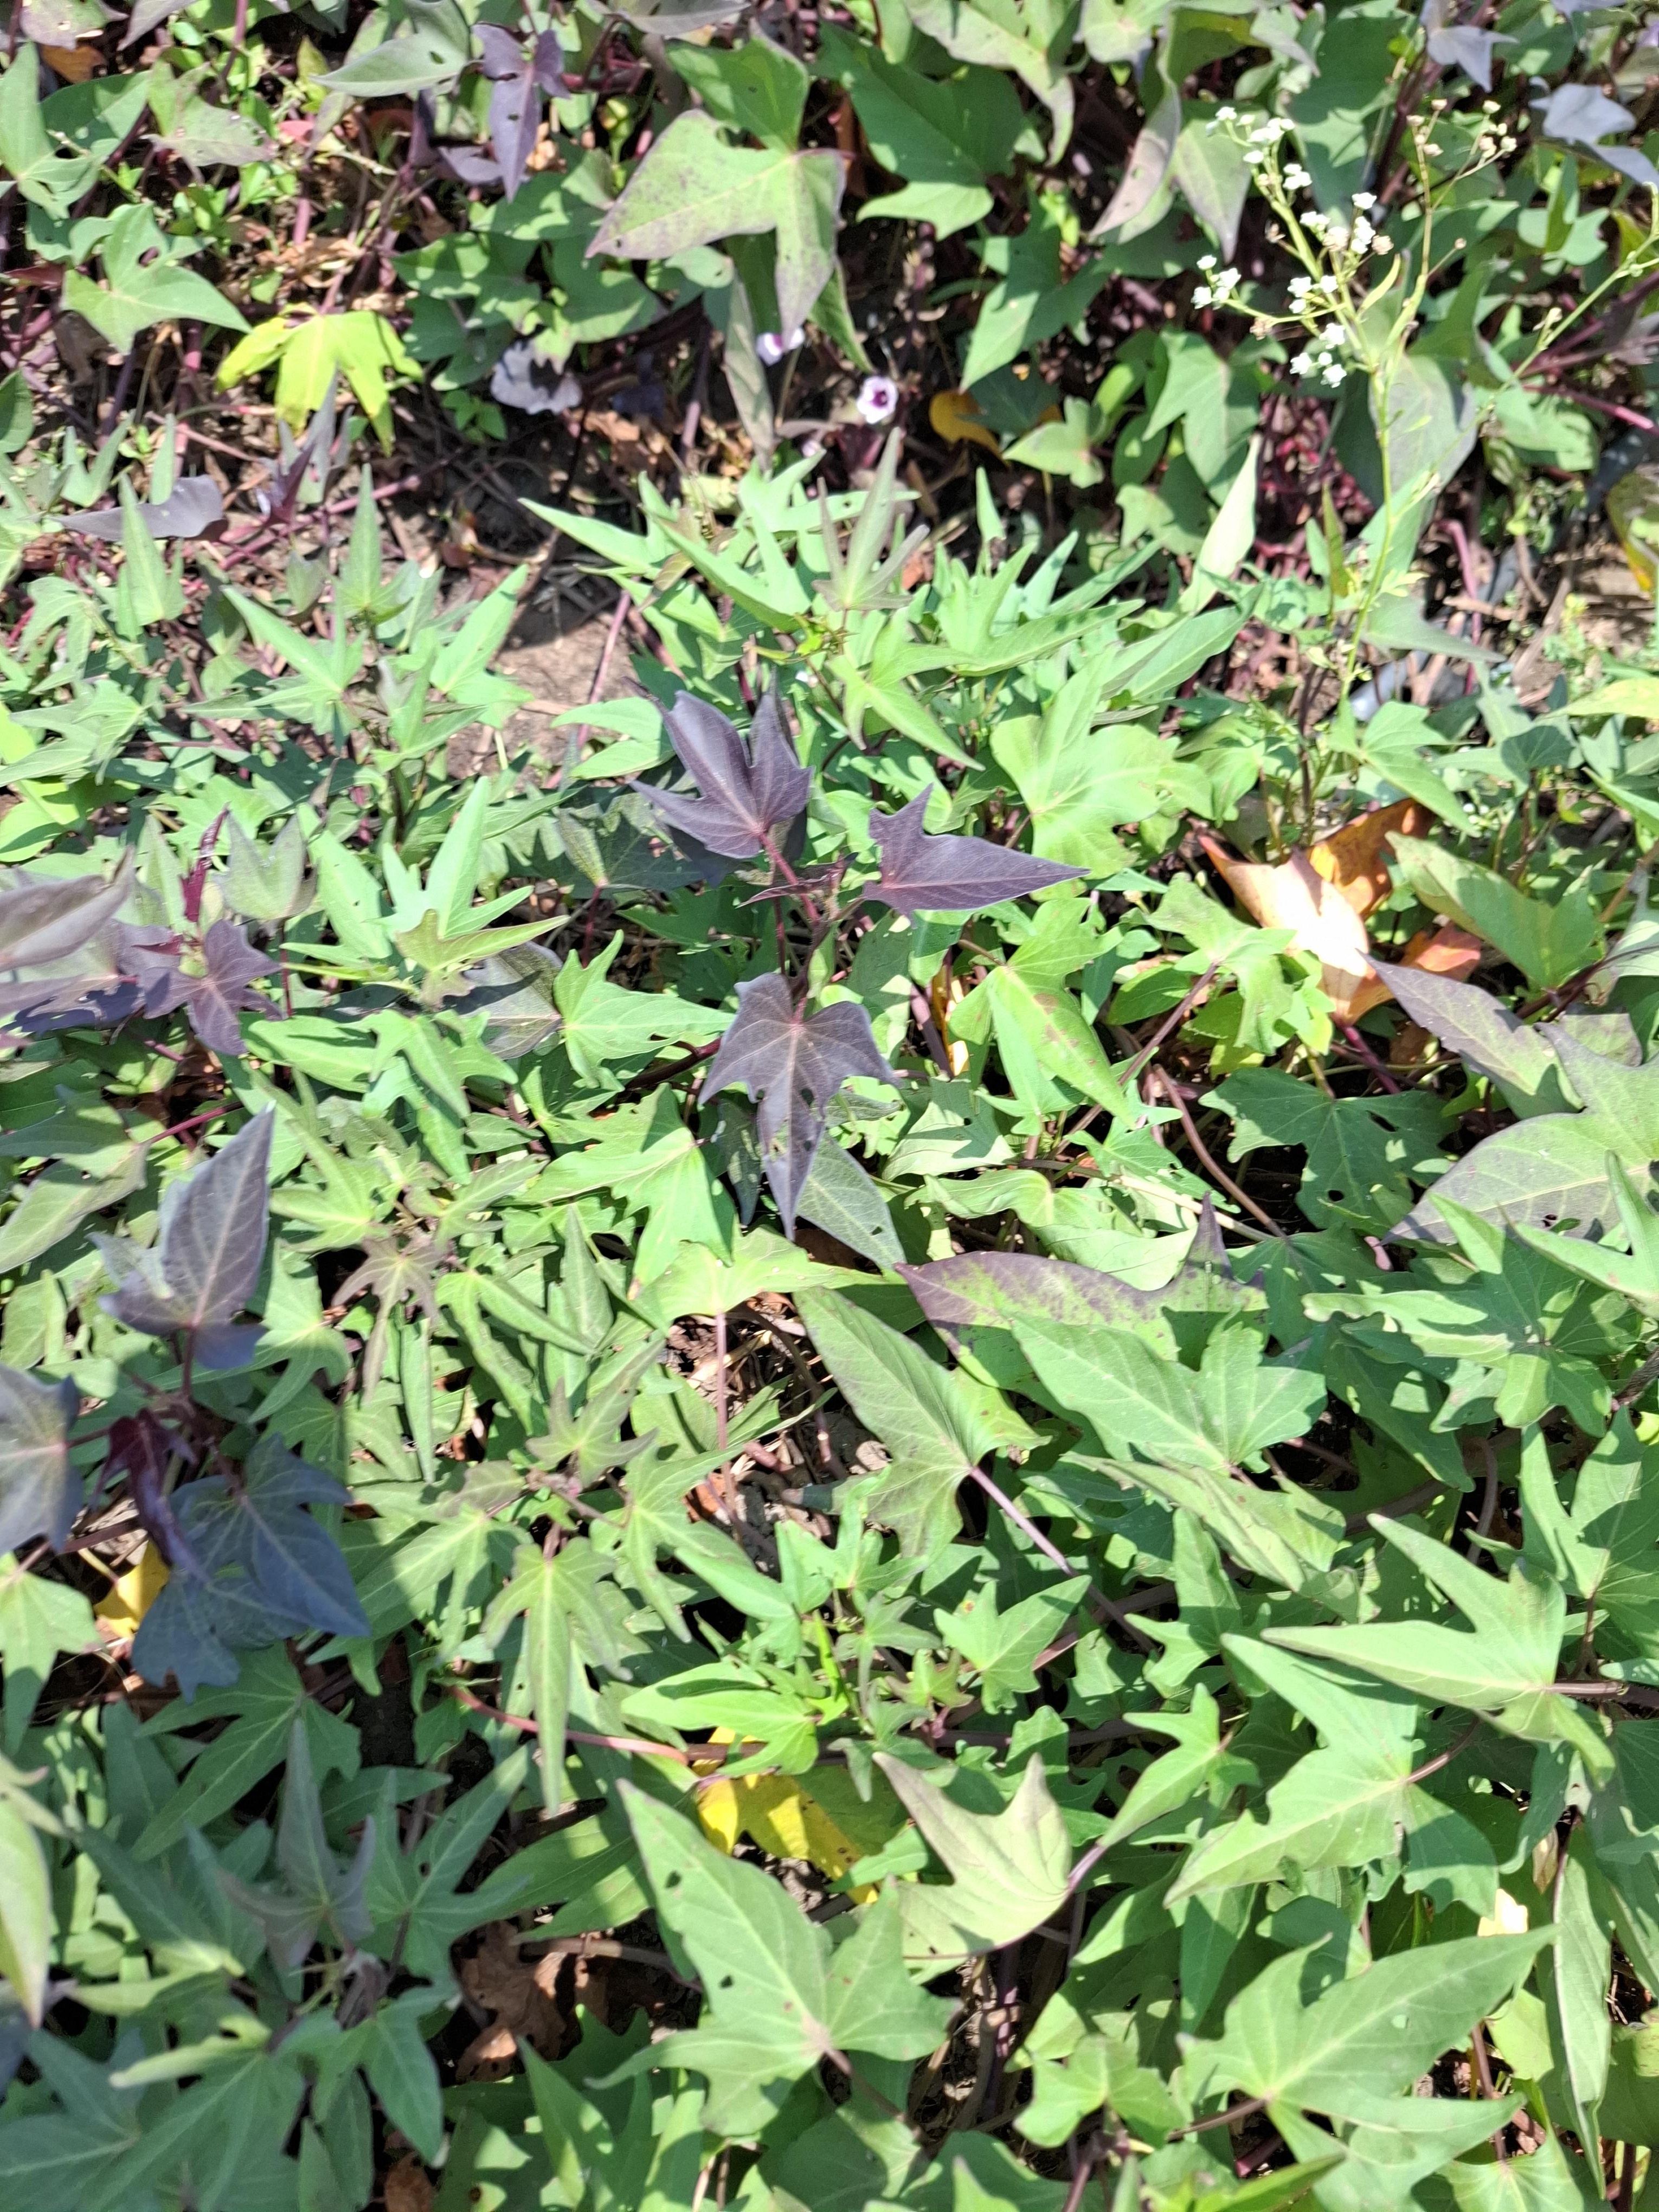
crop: sweet potato
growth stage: flowering
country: Tanzania
